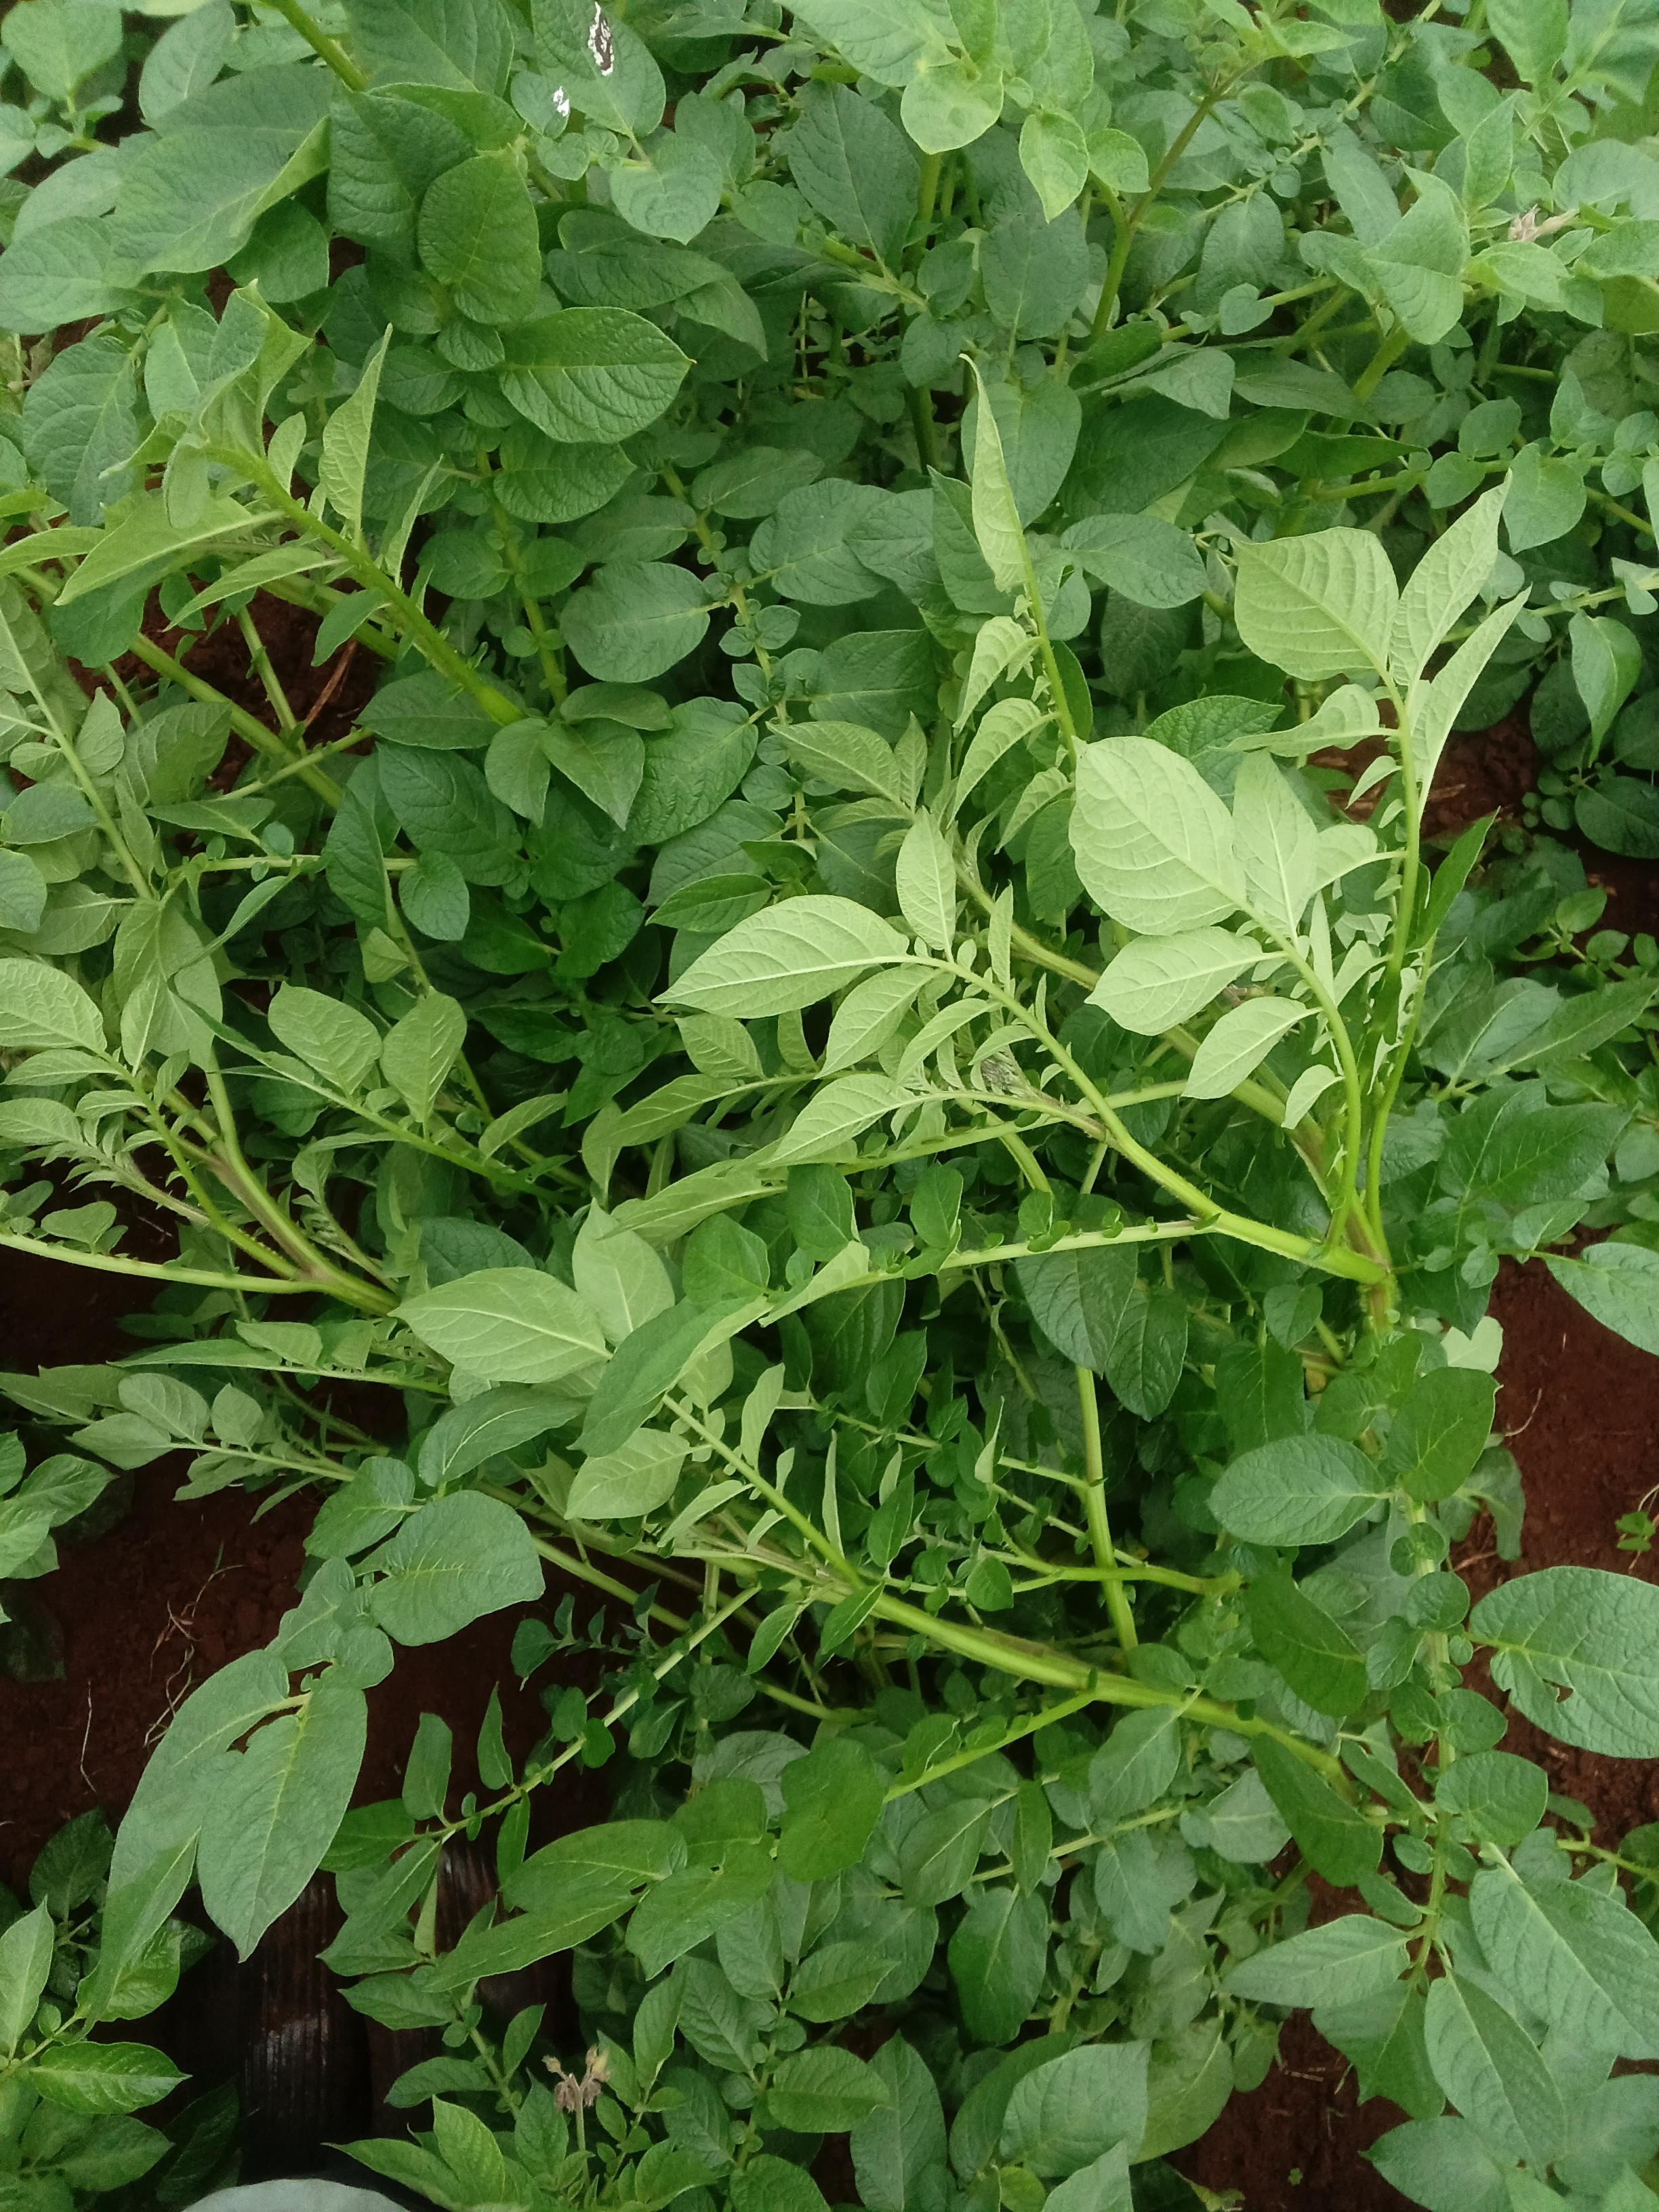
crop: potato
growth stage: flowering
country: Kenya
